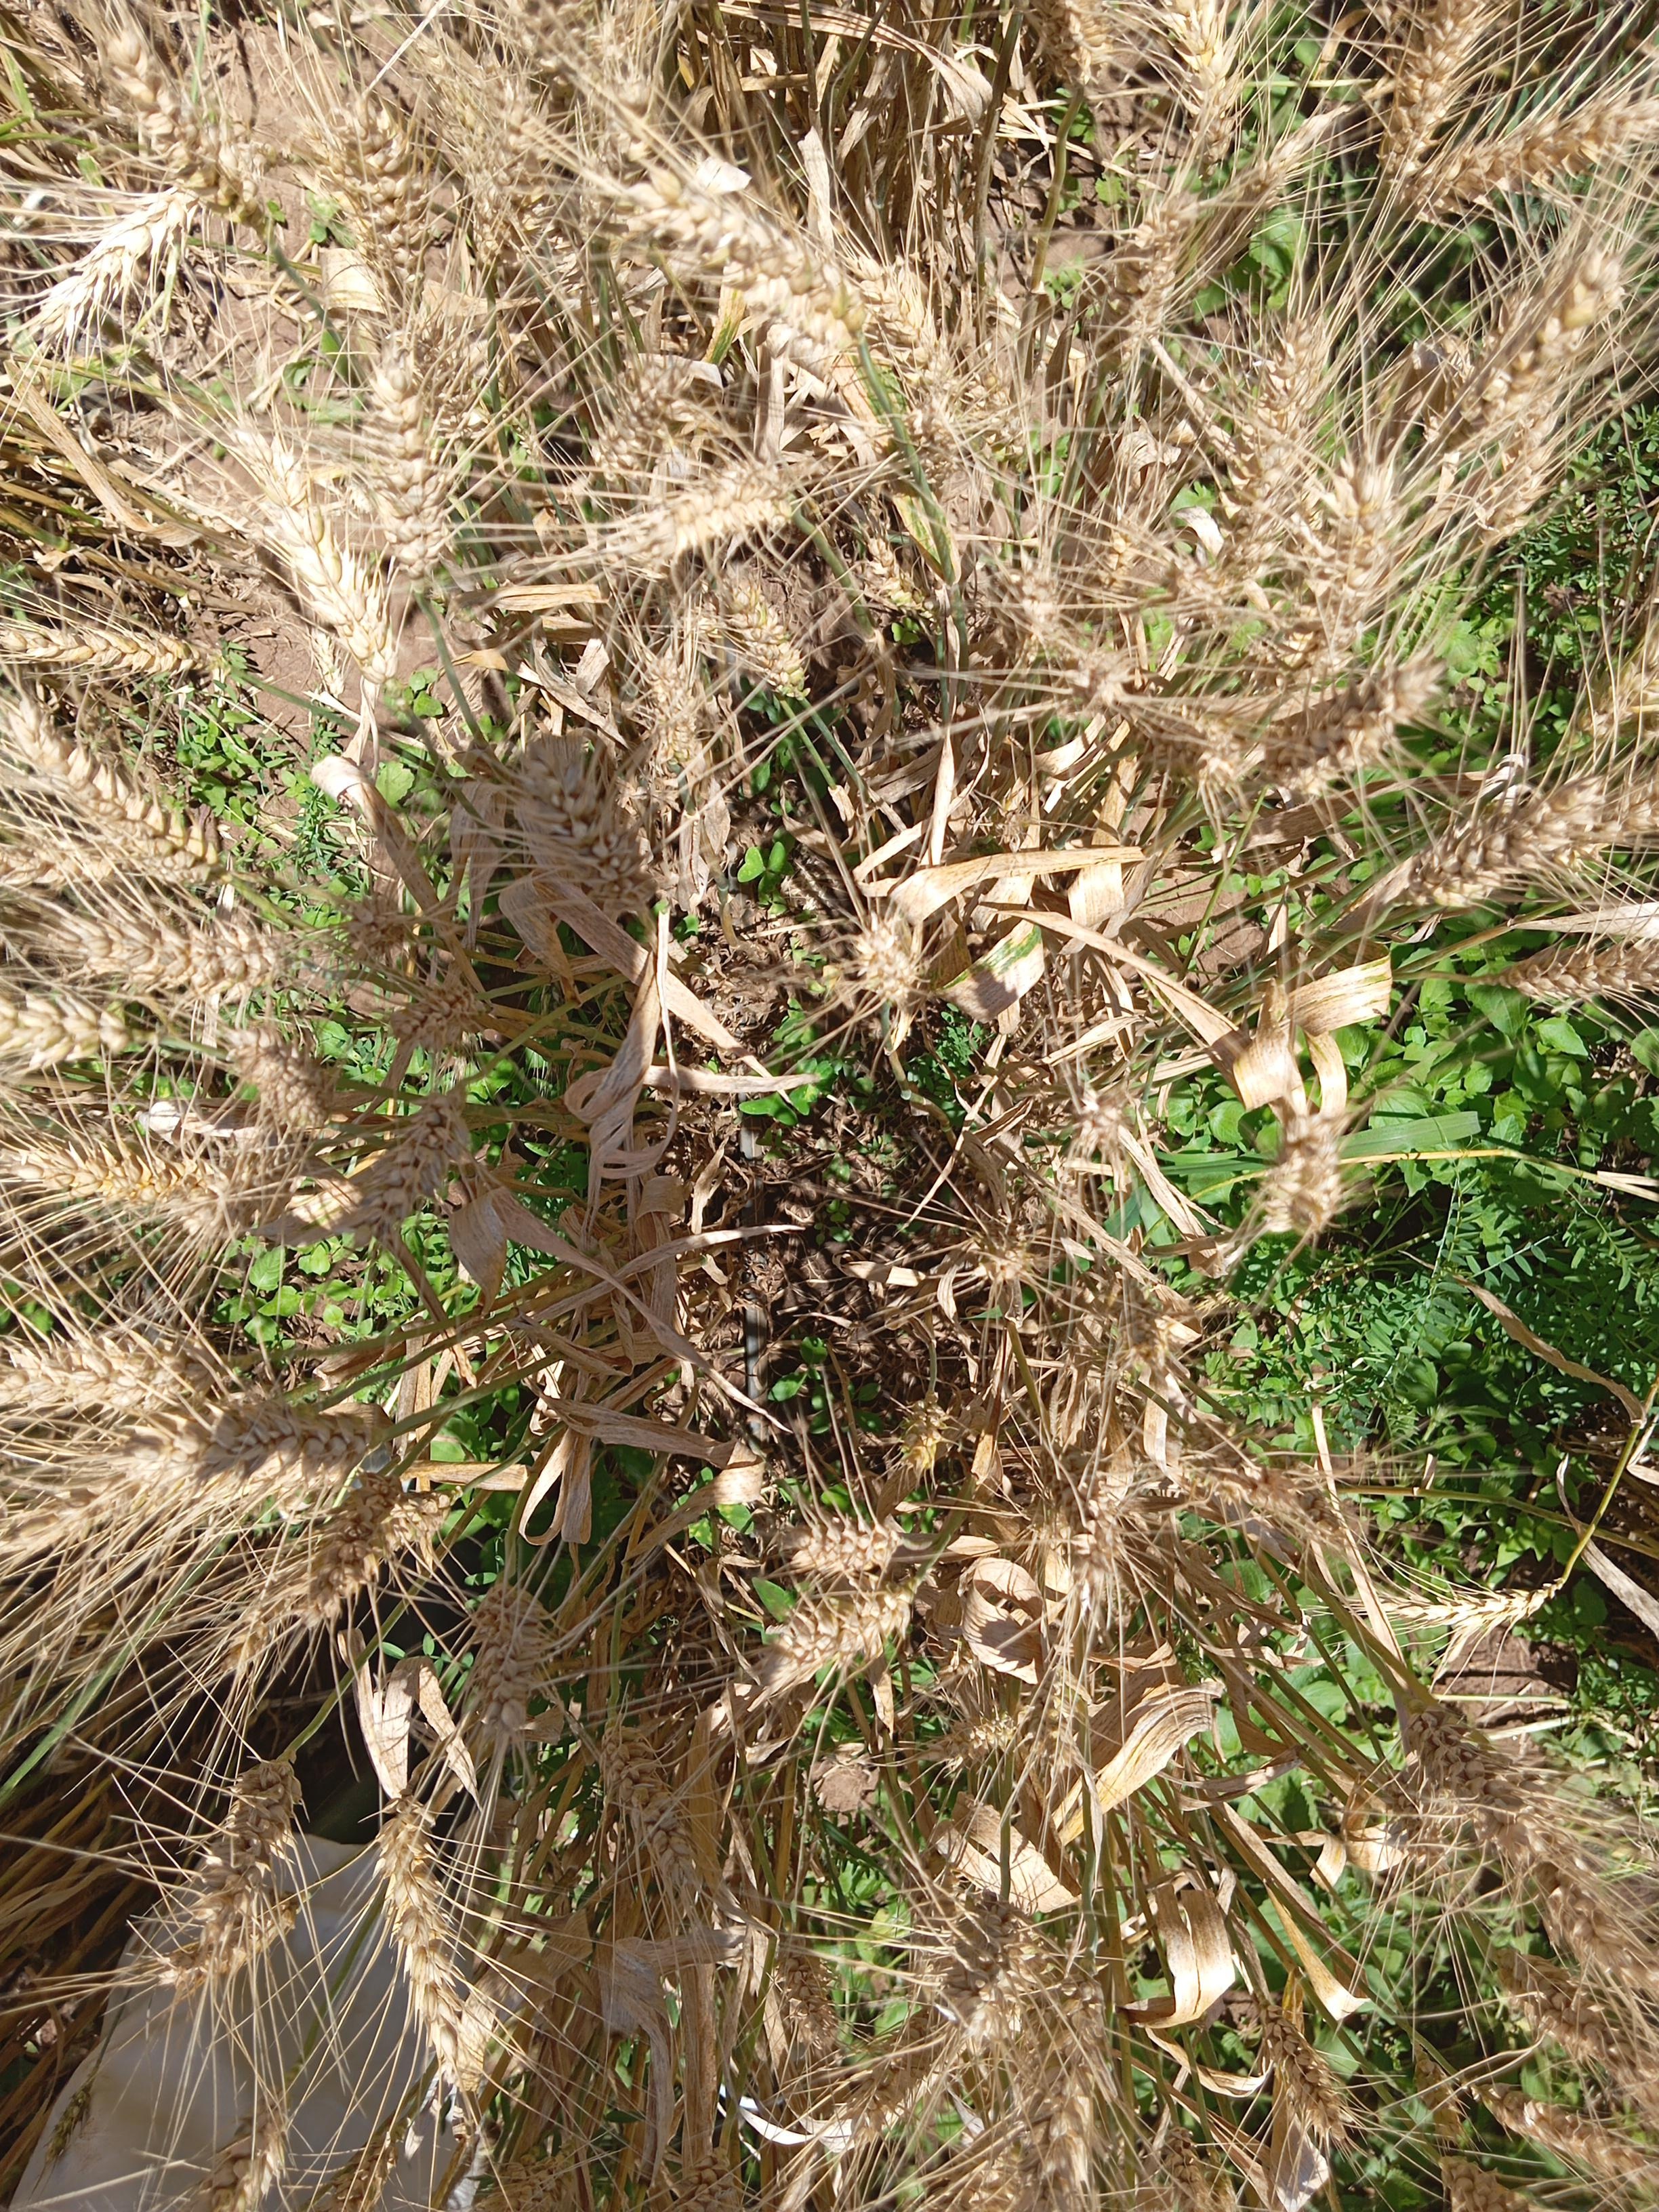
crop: wheat
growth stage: maturity
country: Kenya
